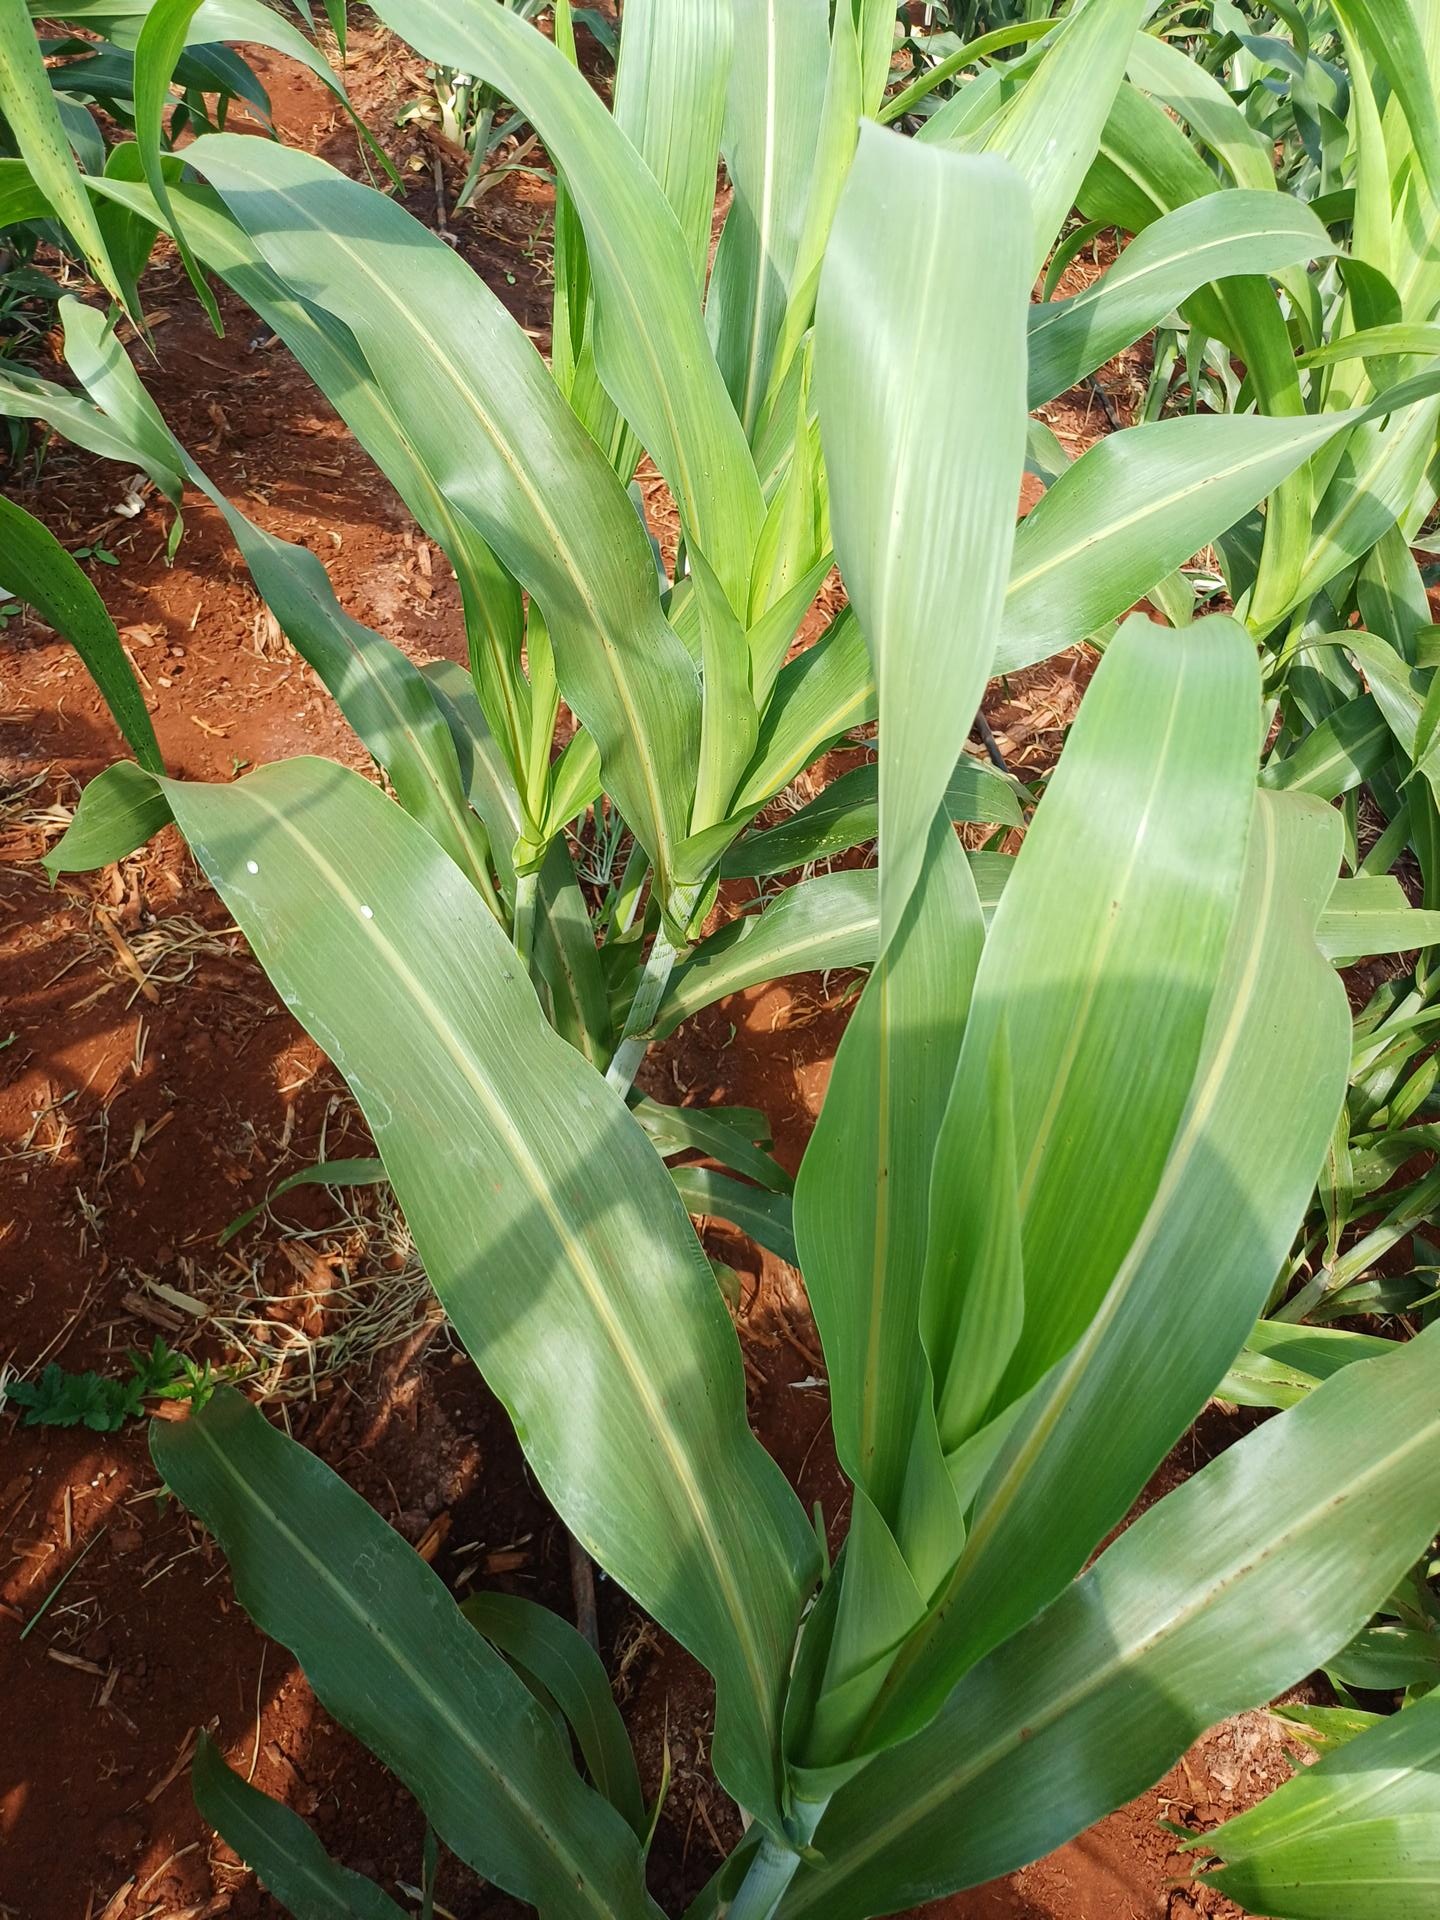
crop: sorghum
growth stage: vegetative
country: Kenya
